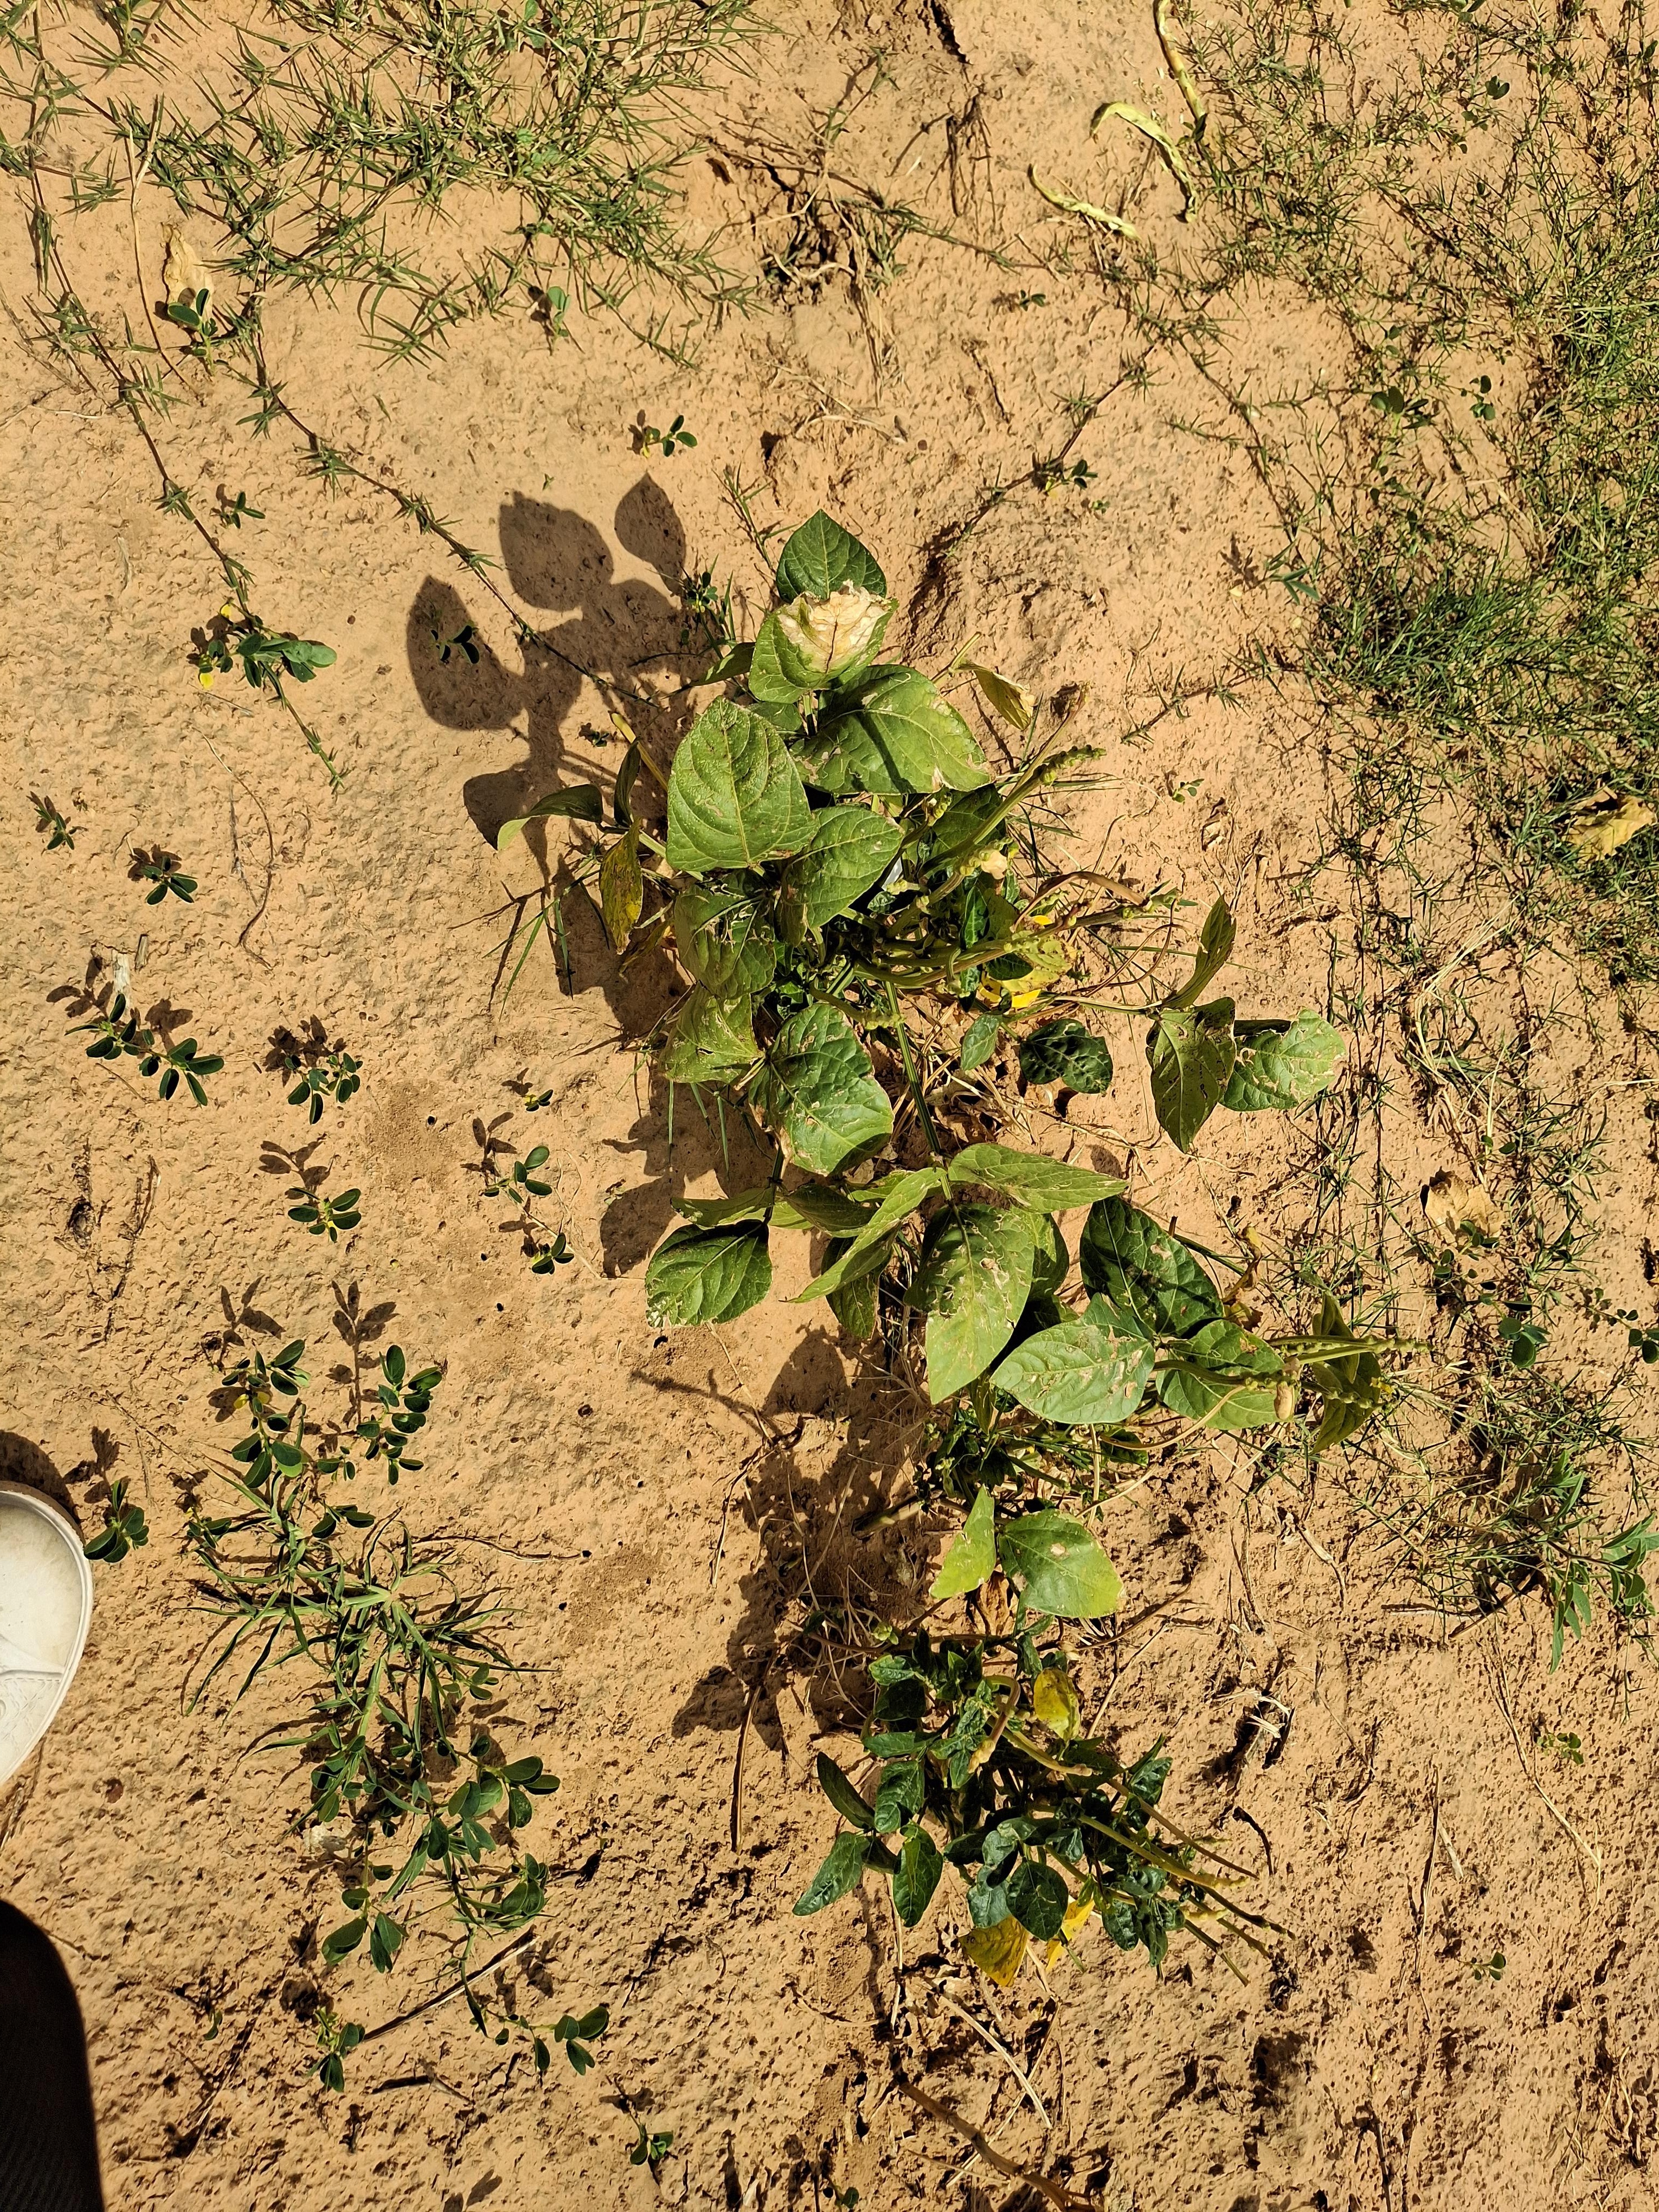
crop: cowpea
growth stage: harvest maturity
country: Nigeria
